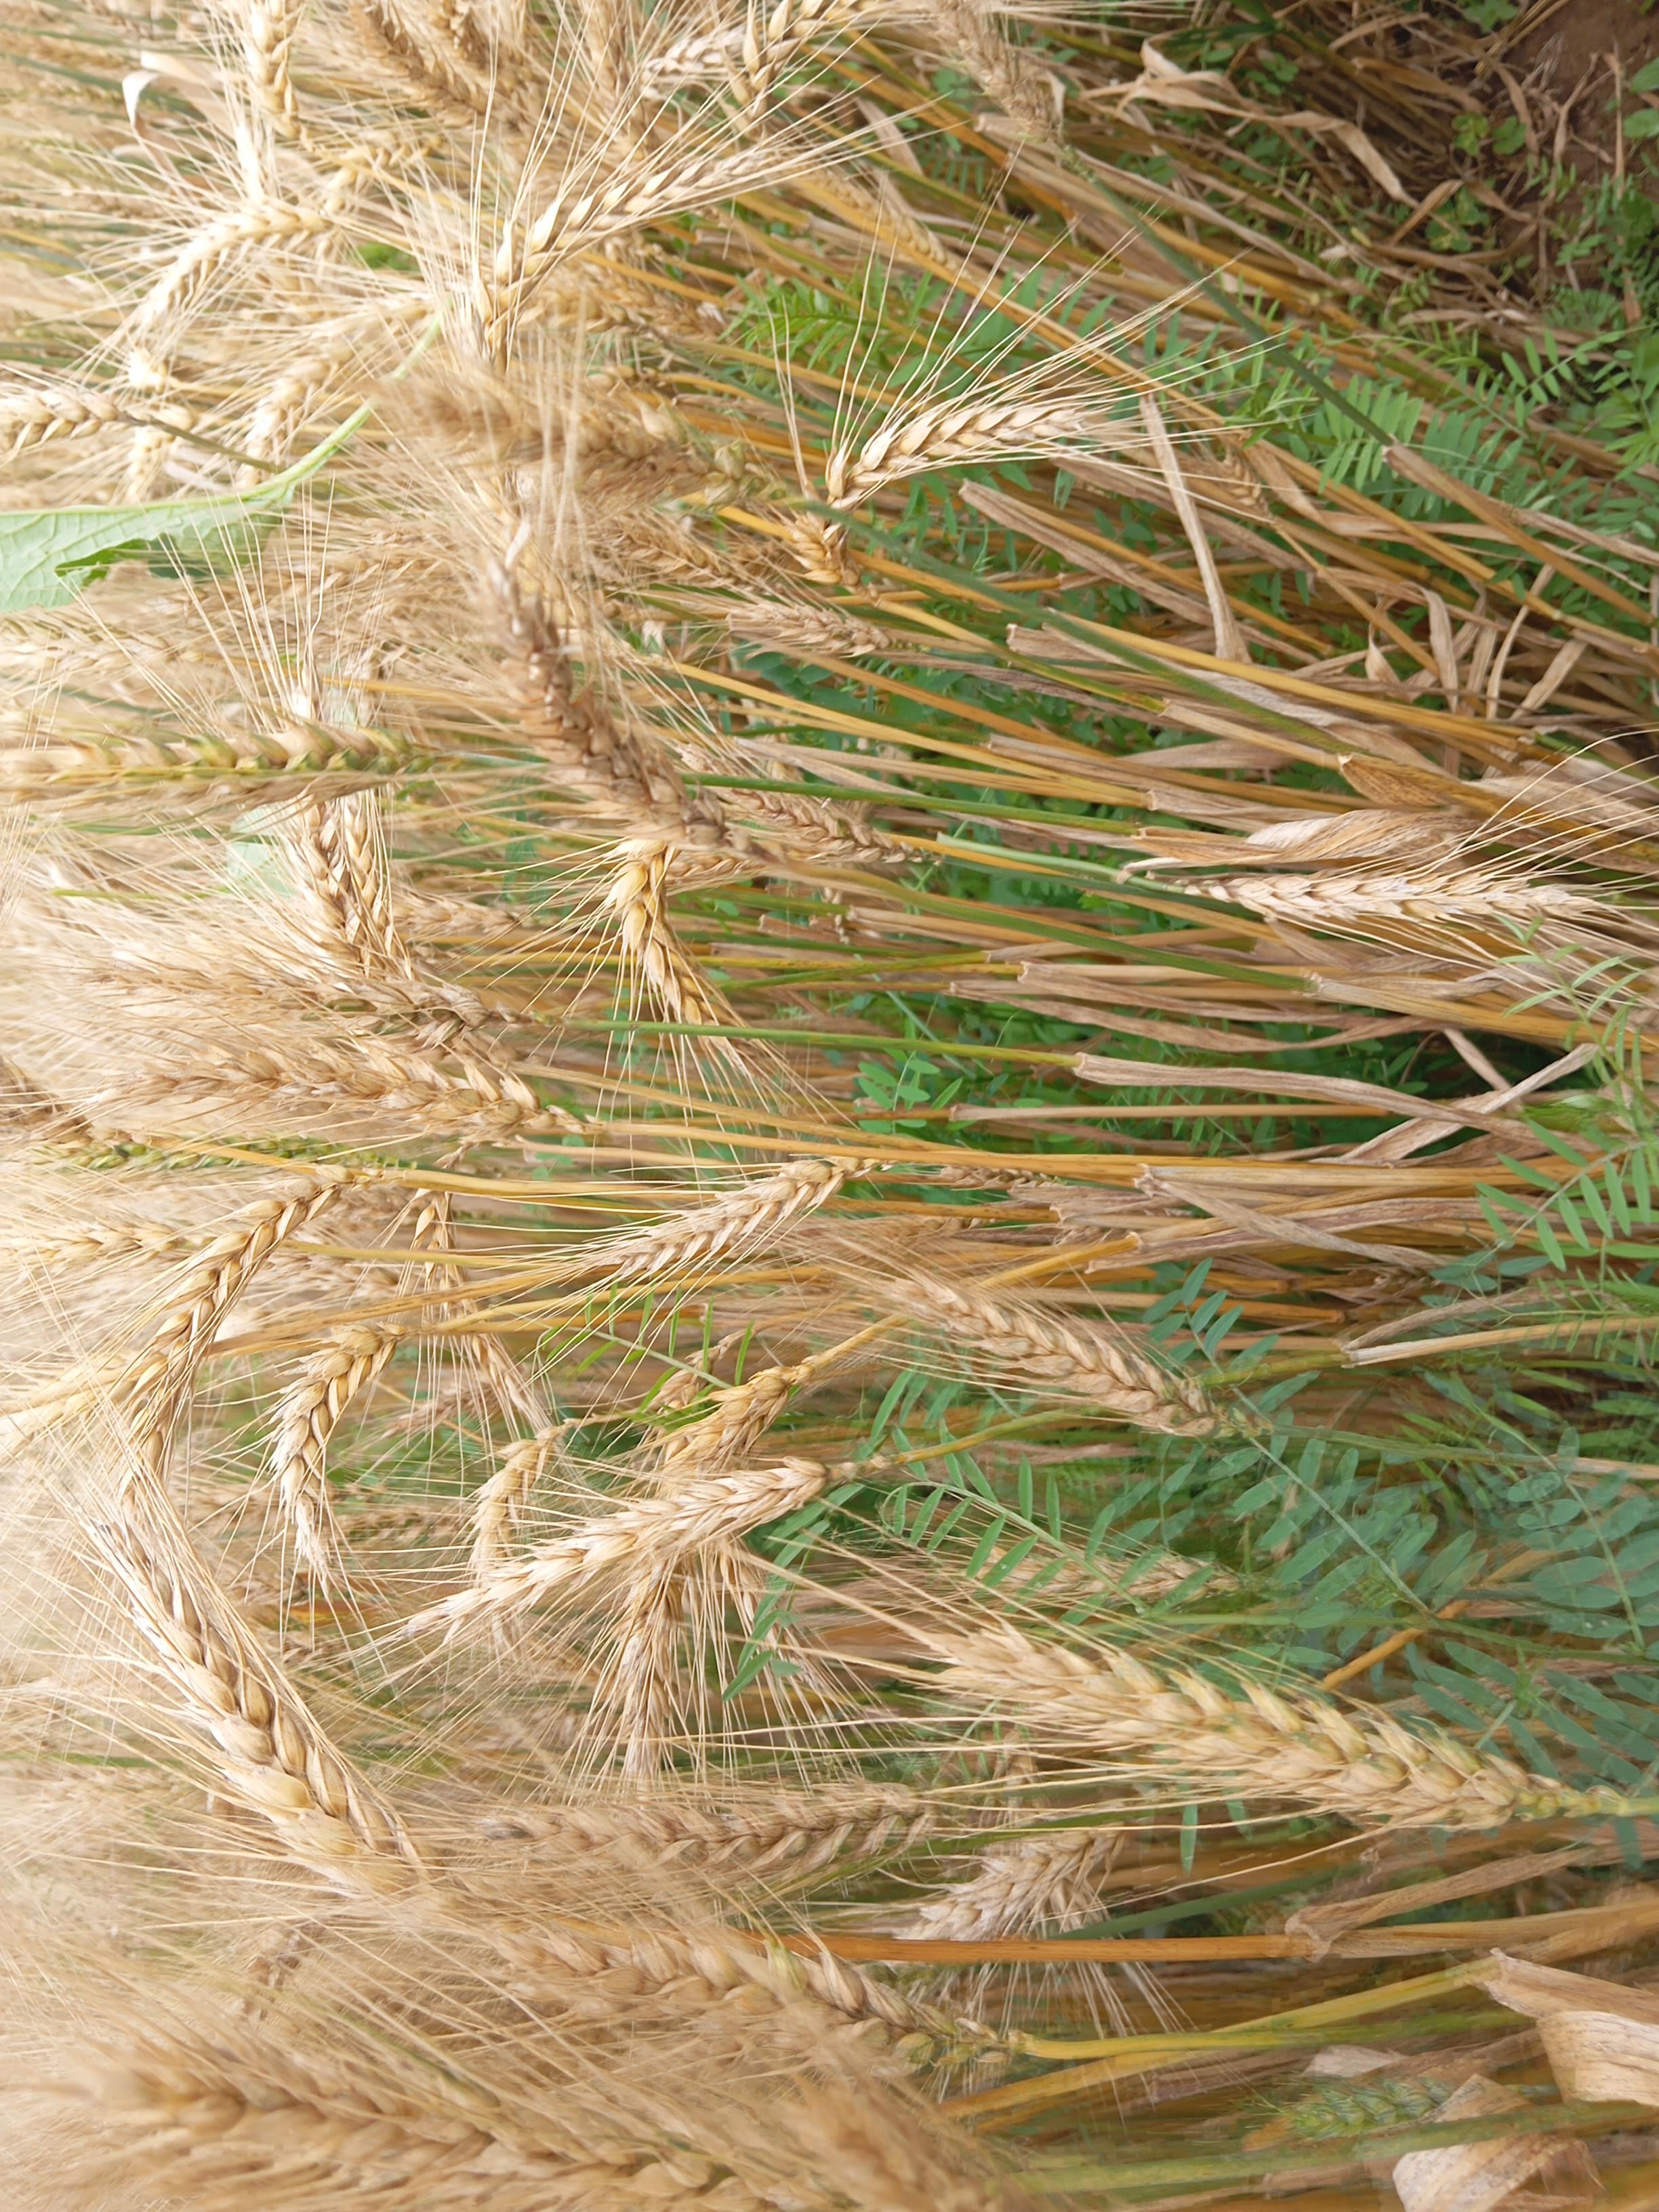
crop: wheat
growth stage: maturity
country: Kenya
